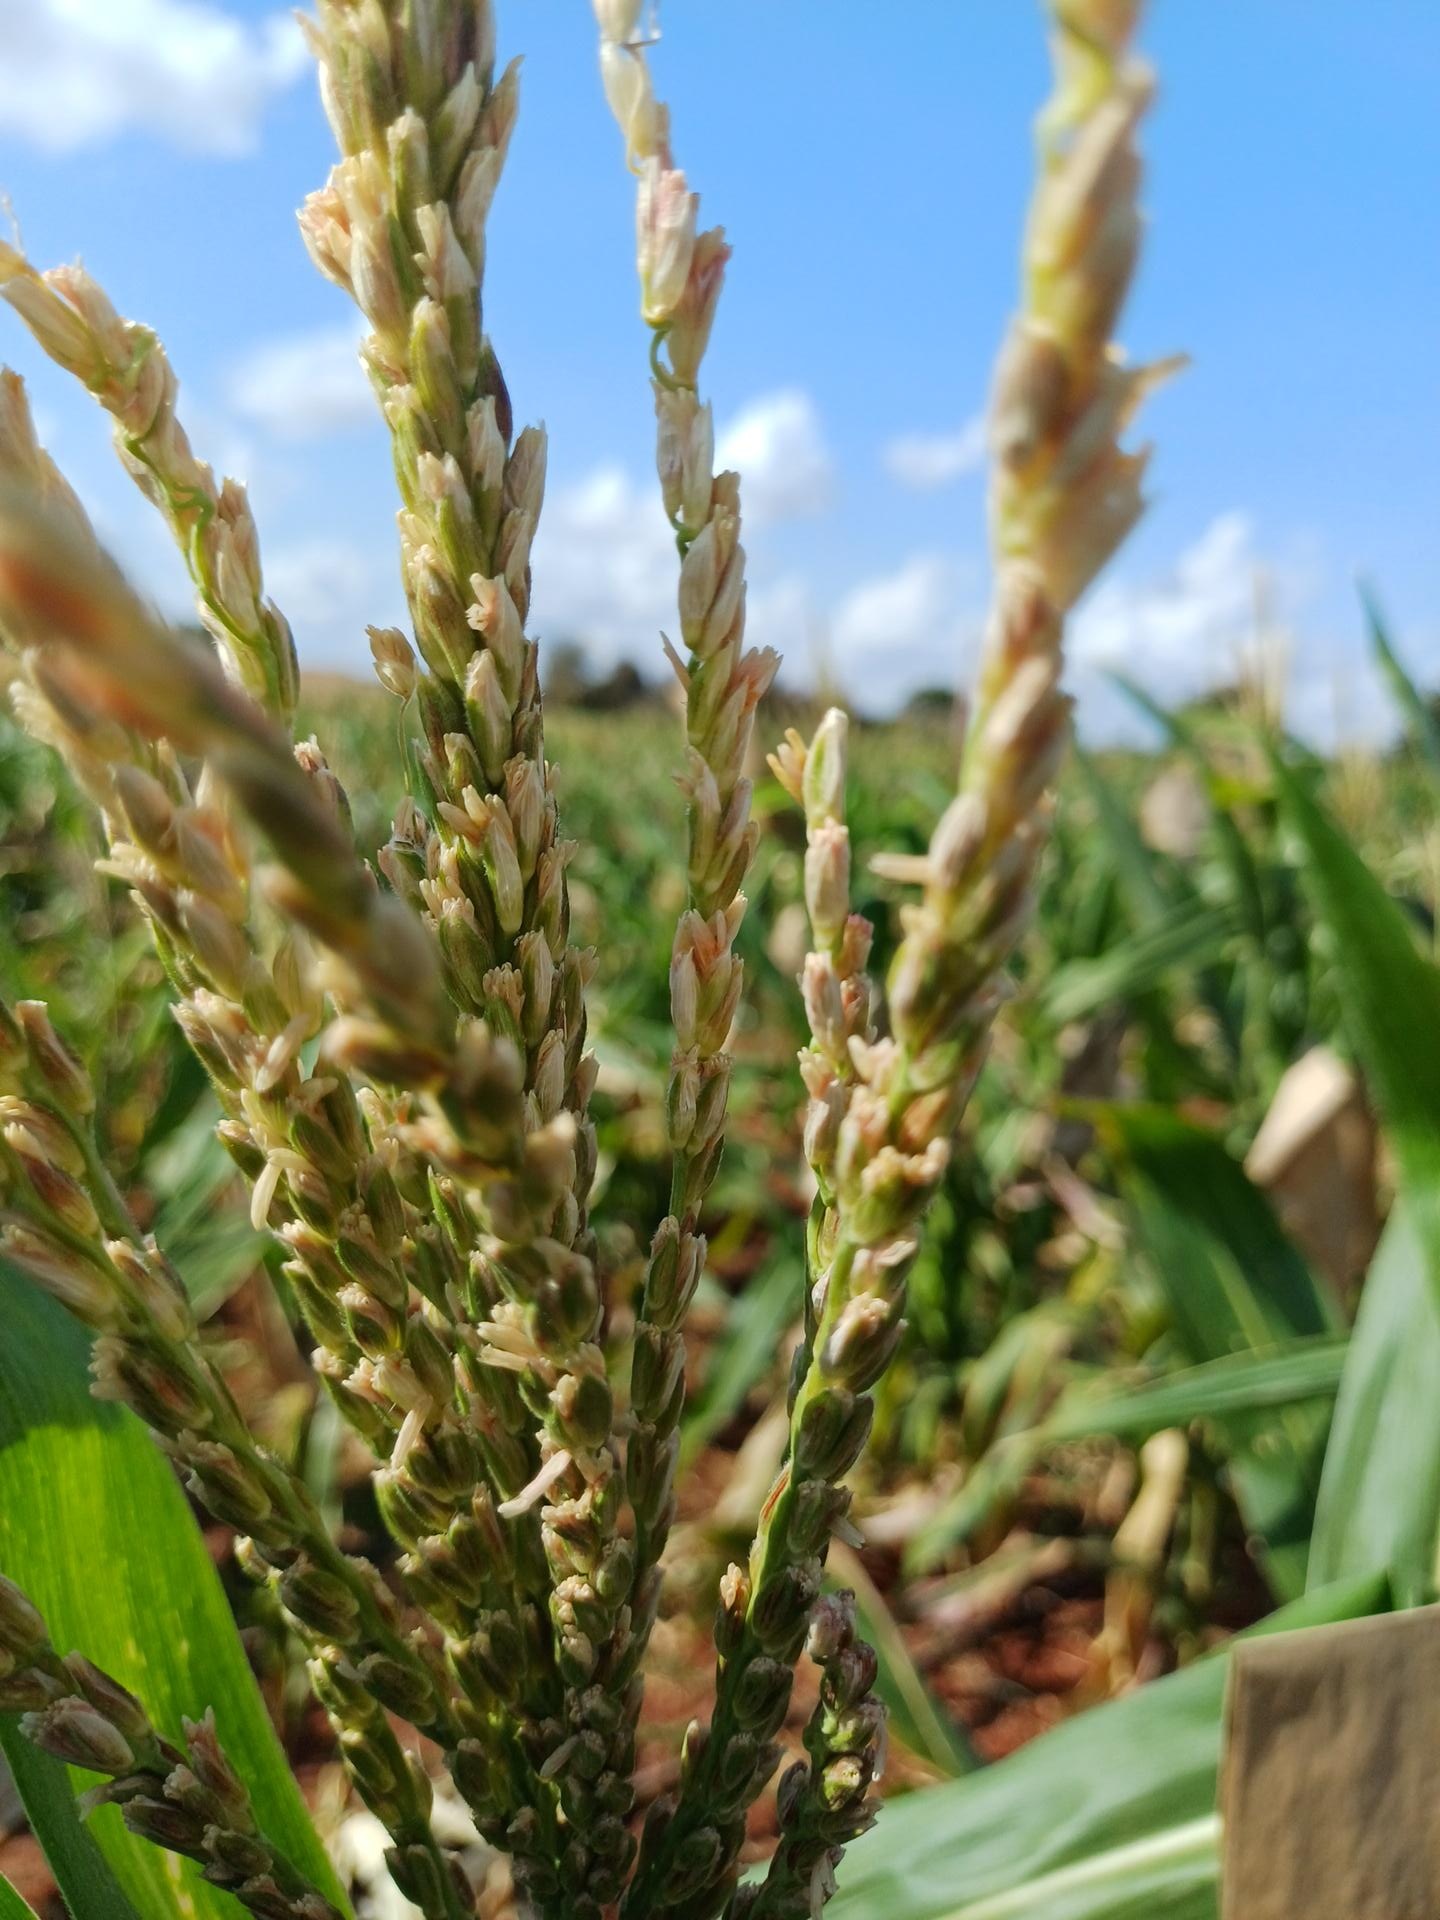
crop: maize
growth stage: flowering
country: Kenya
